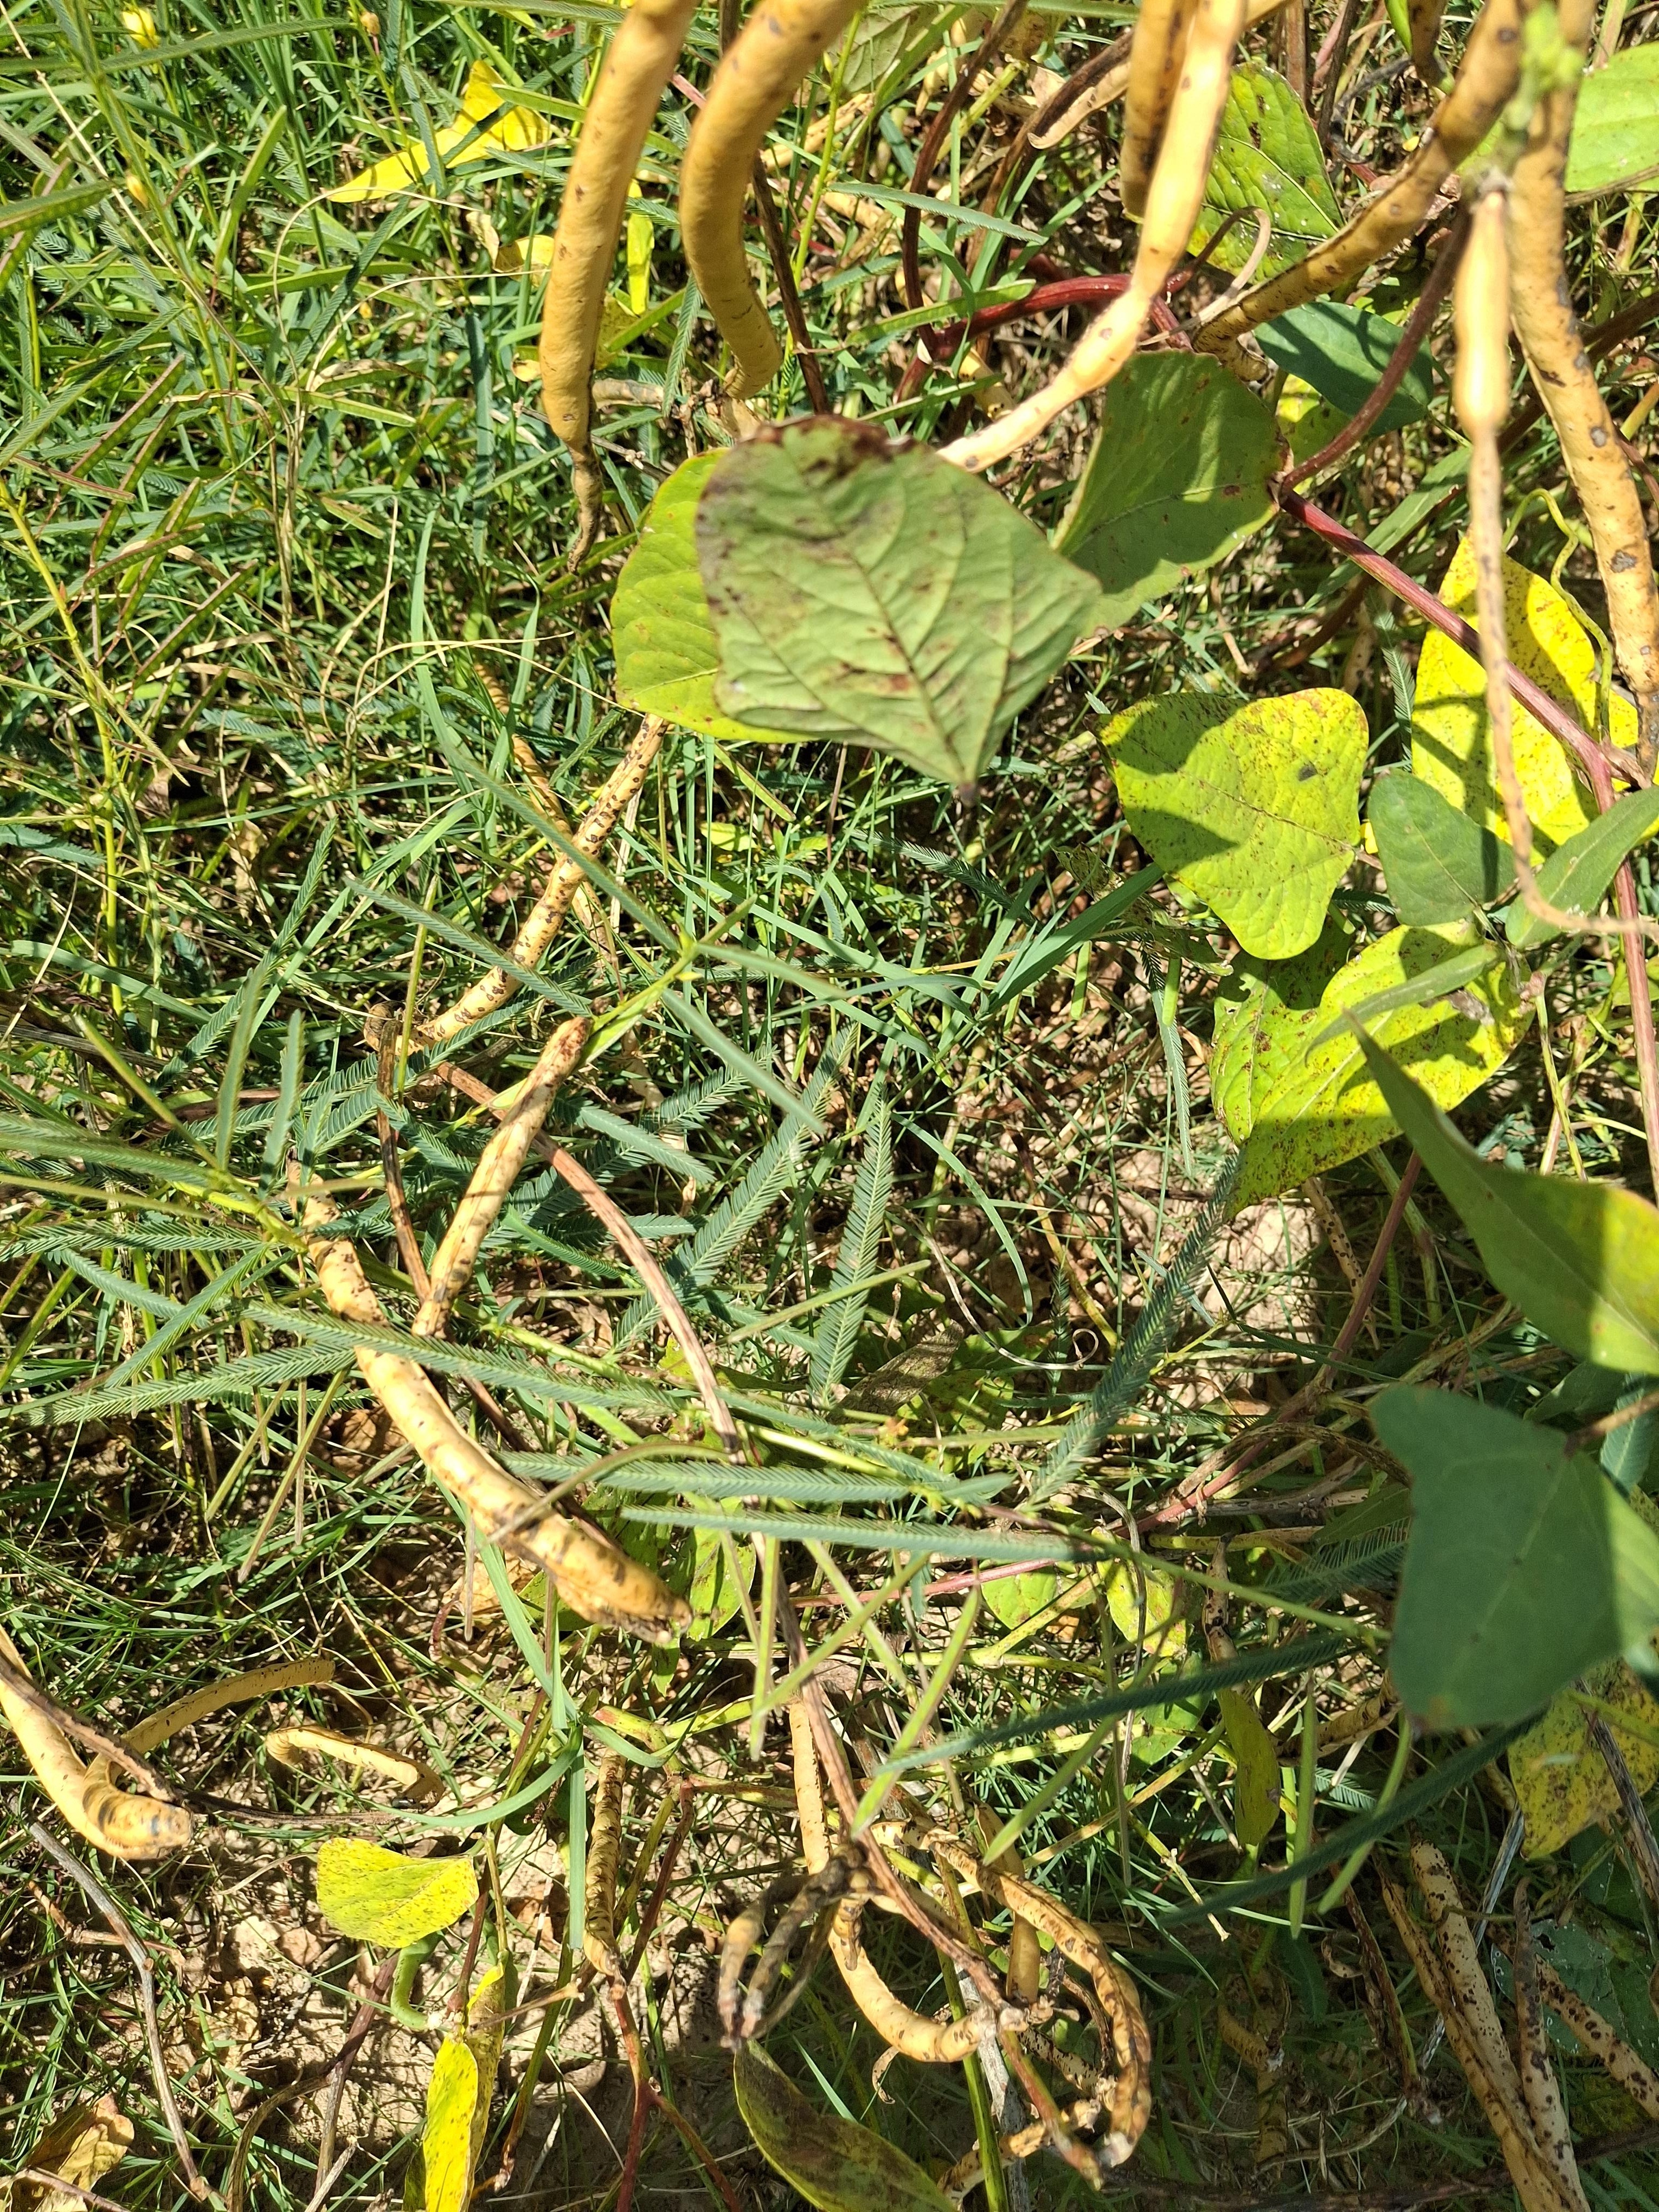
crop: cowpea
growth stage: maturity
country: Nigeria
